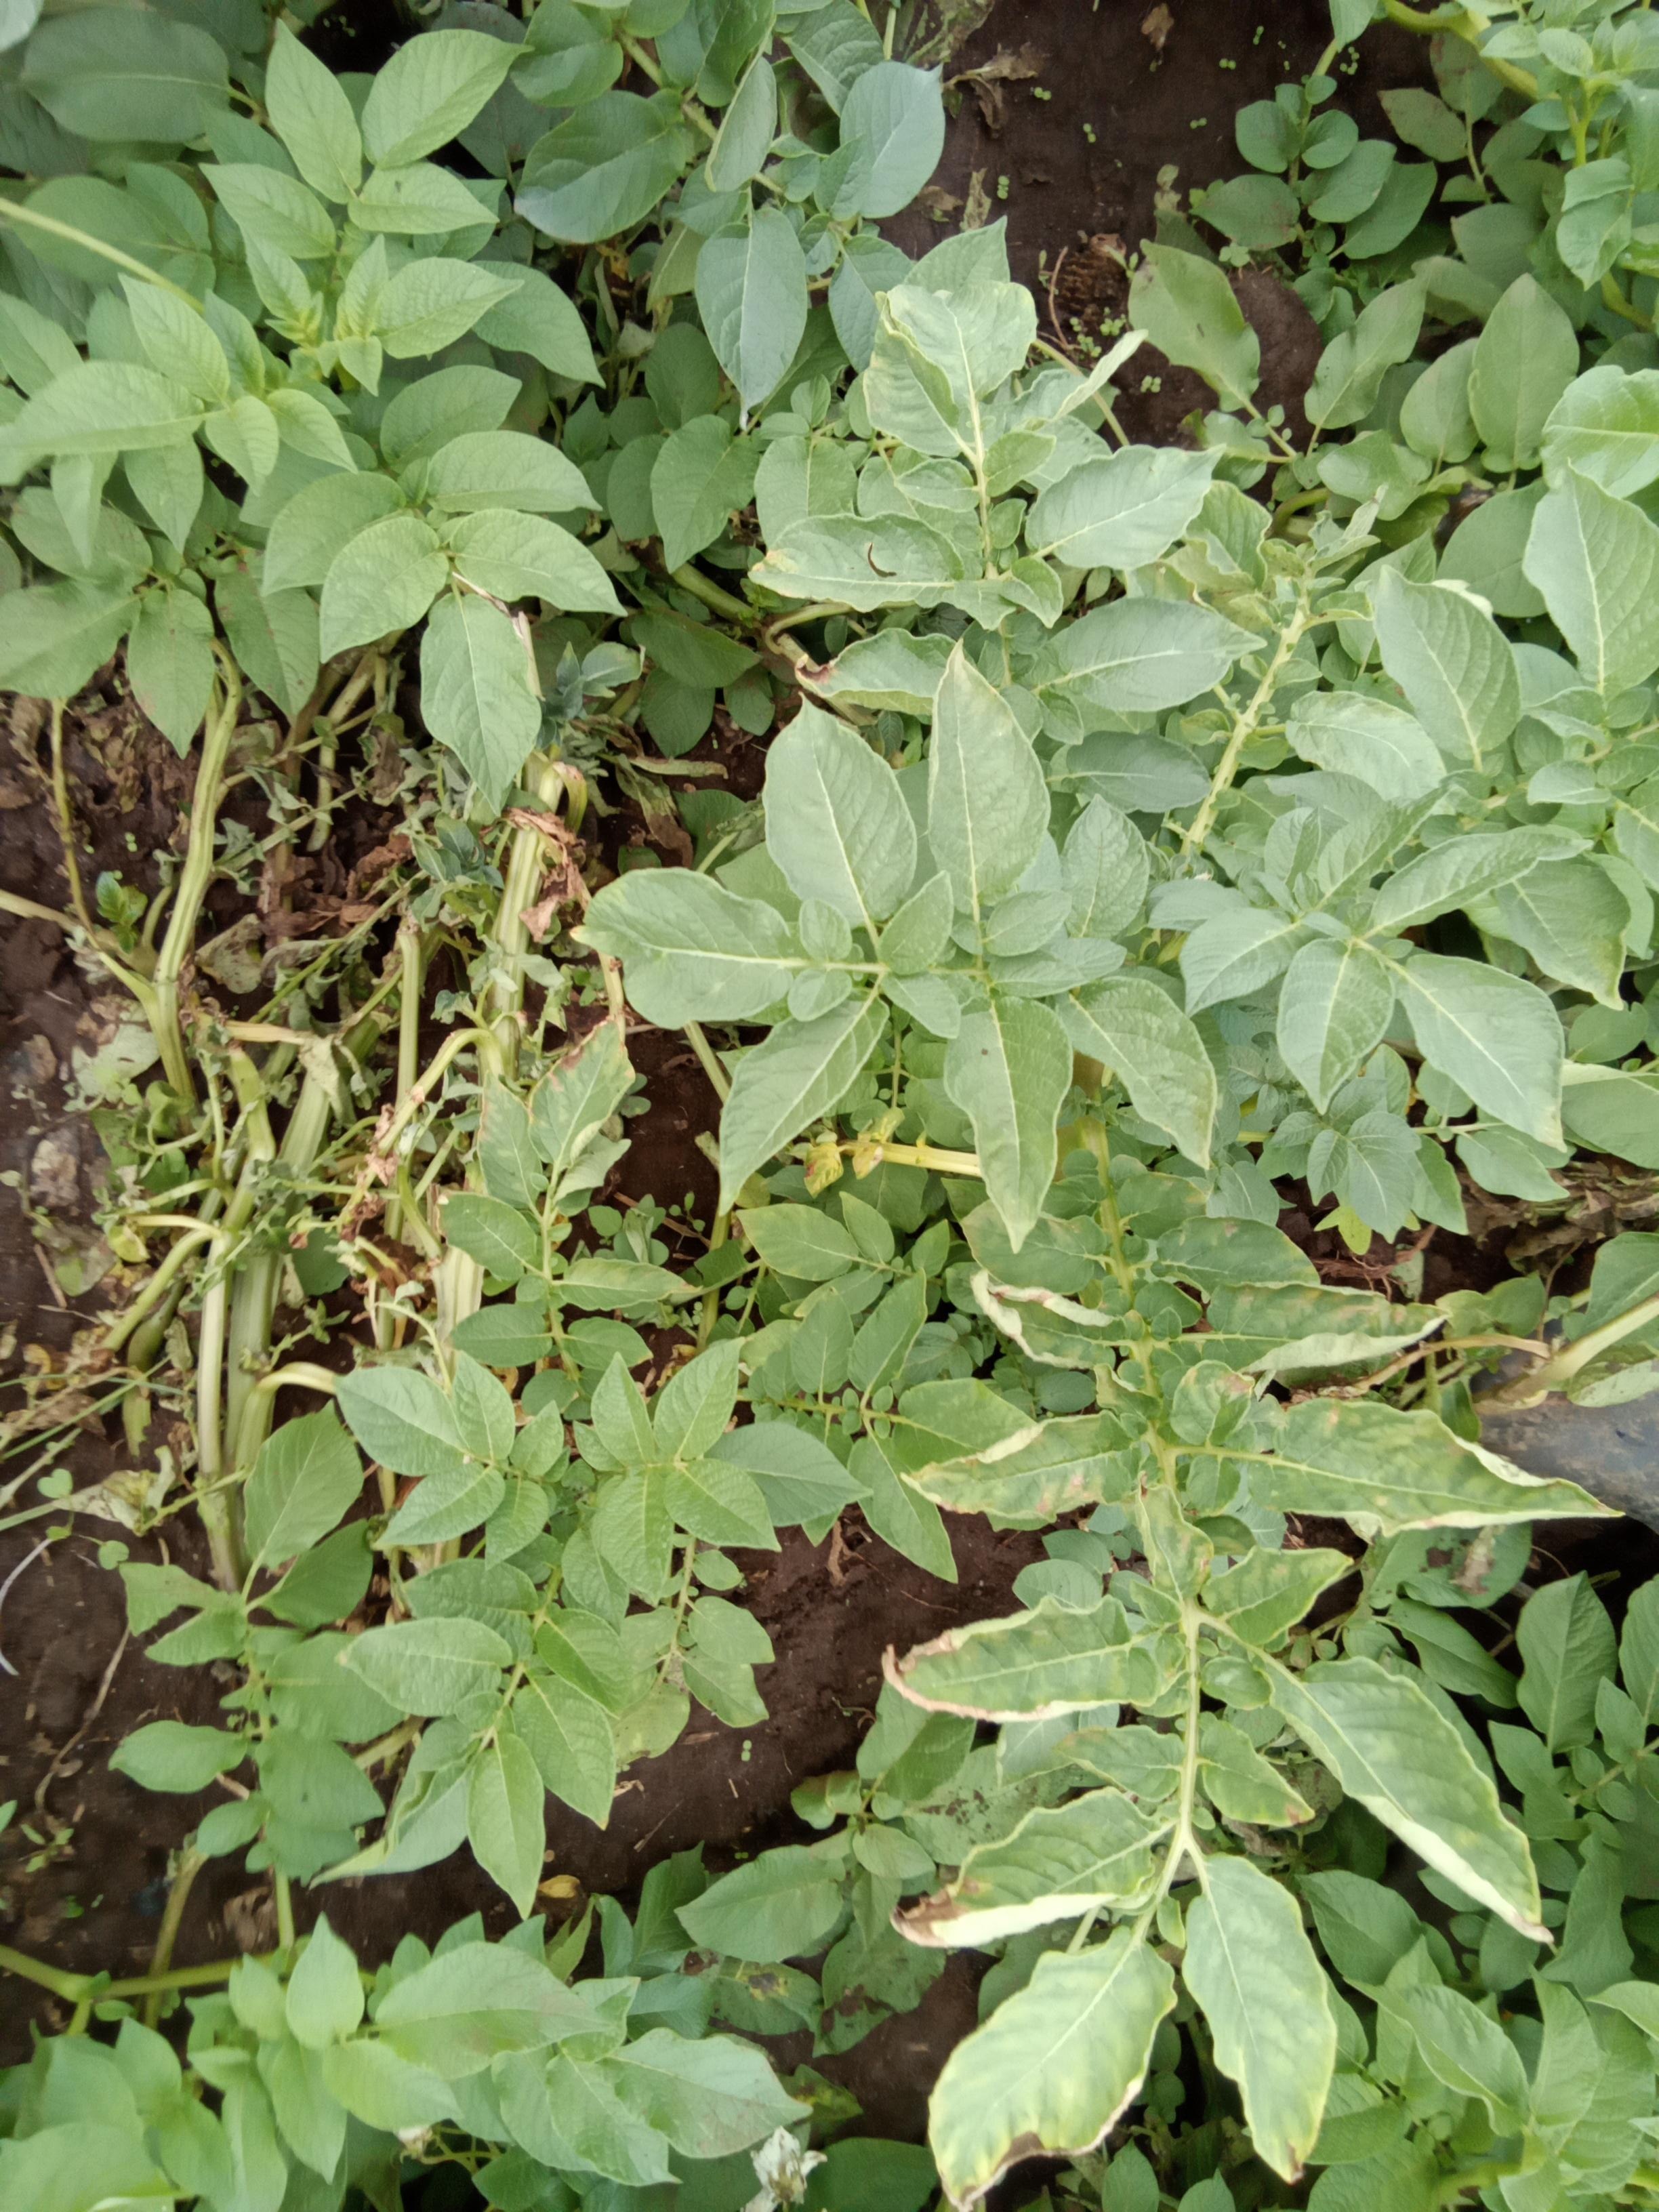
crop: potato
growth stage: flowering
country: Kenya
